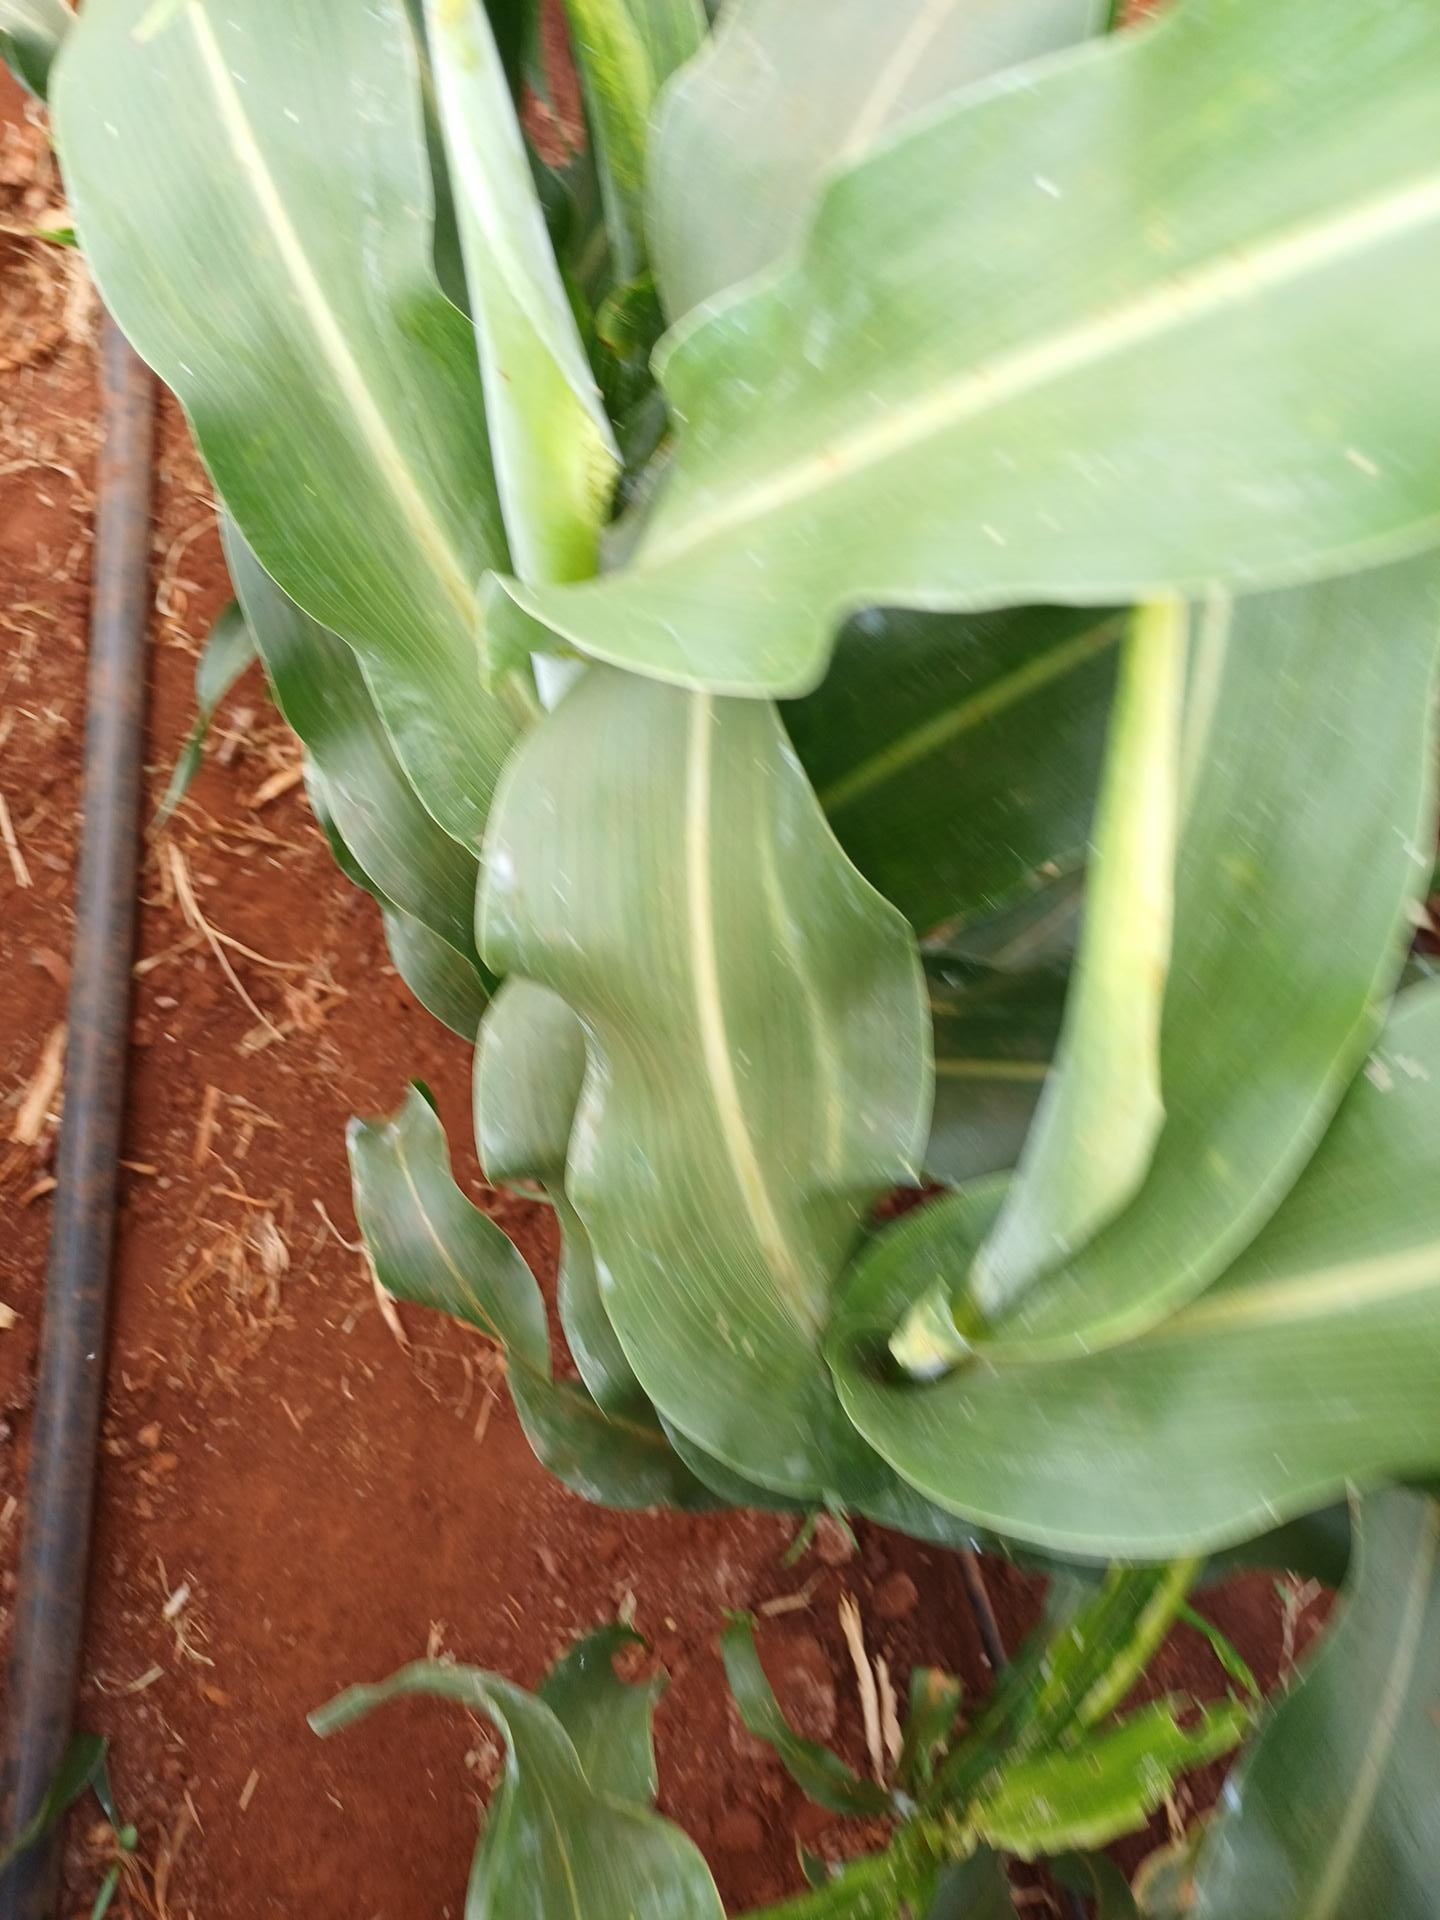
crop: sorghum
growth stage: heading tuber
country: Kenya
